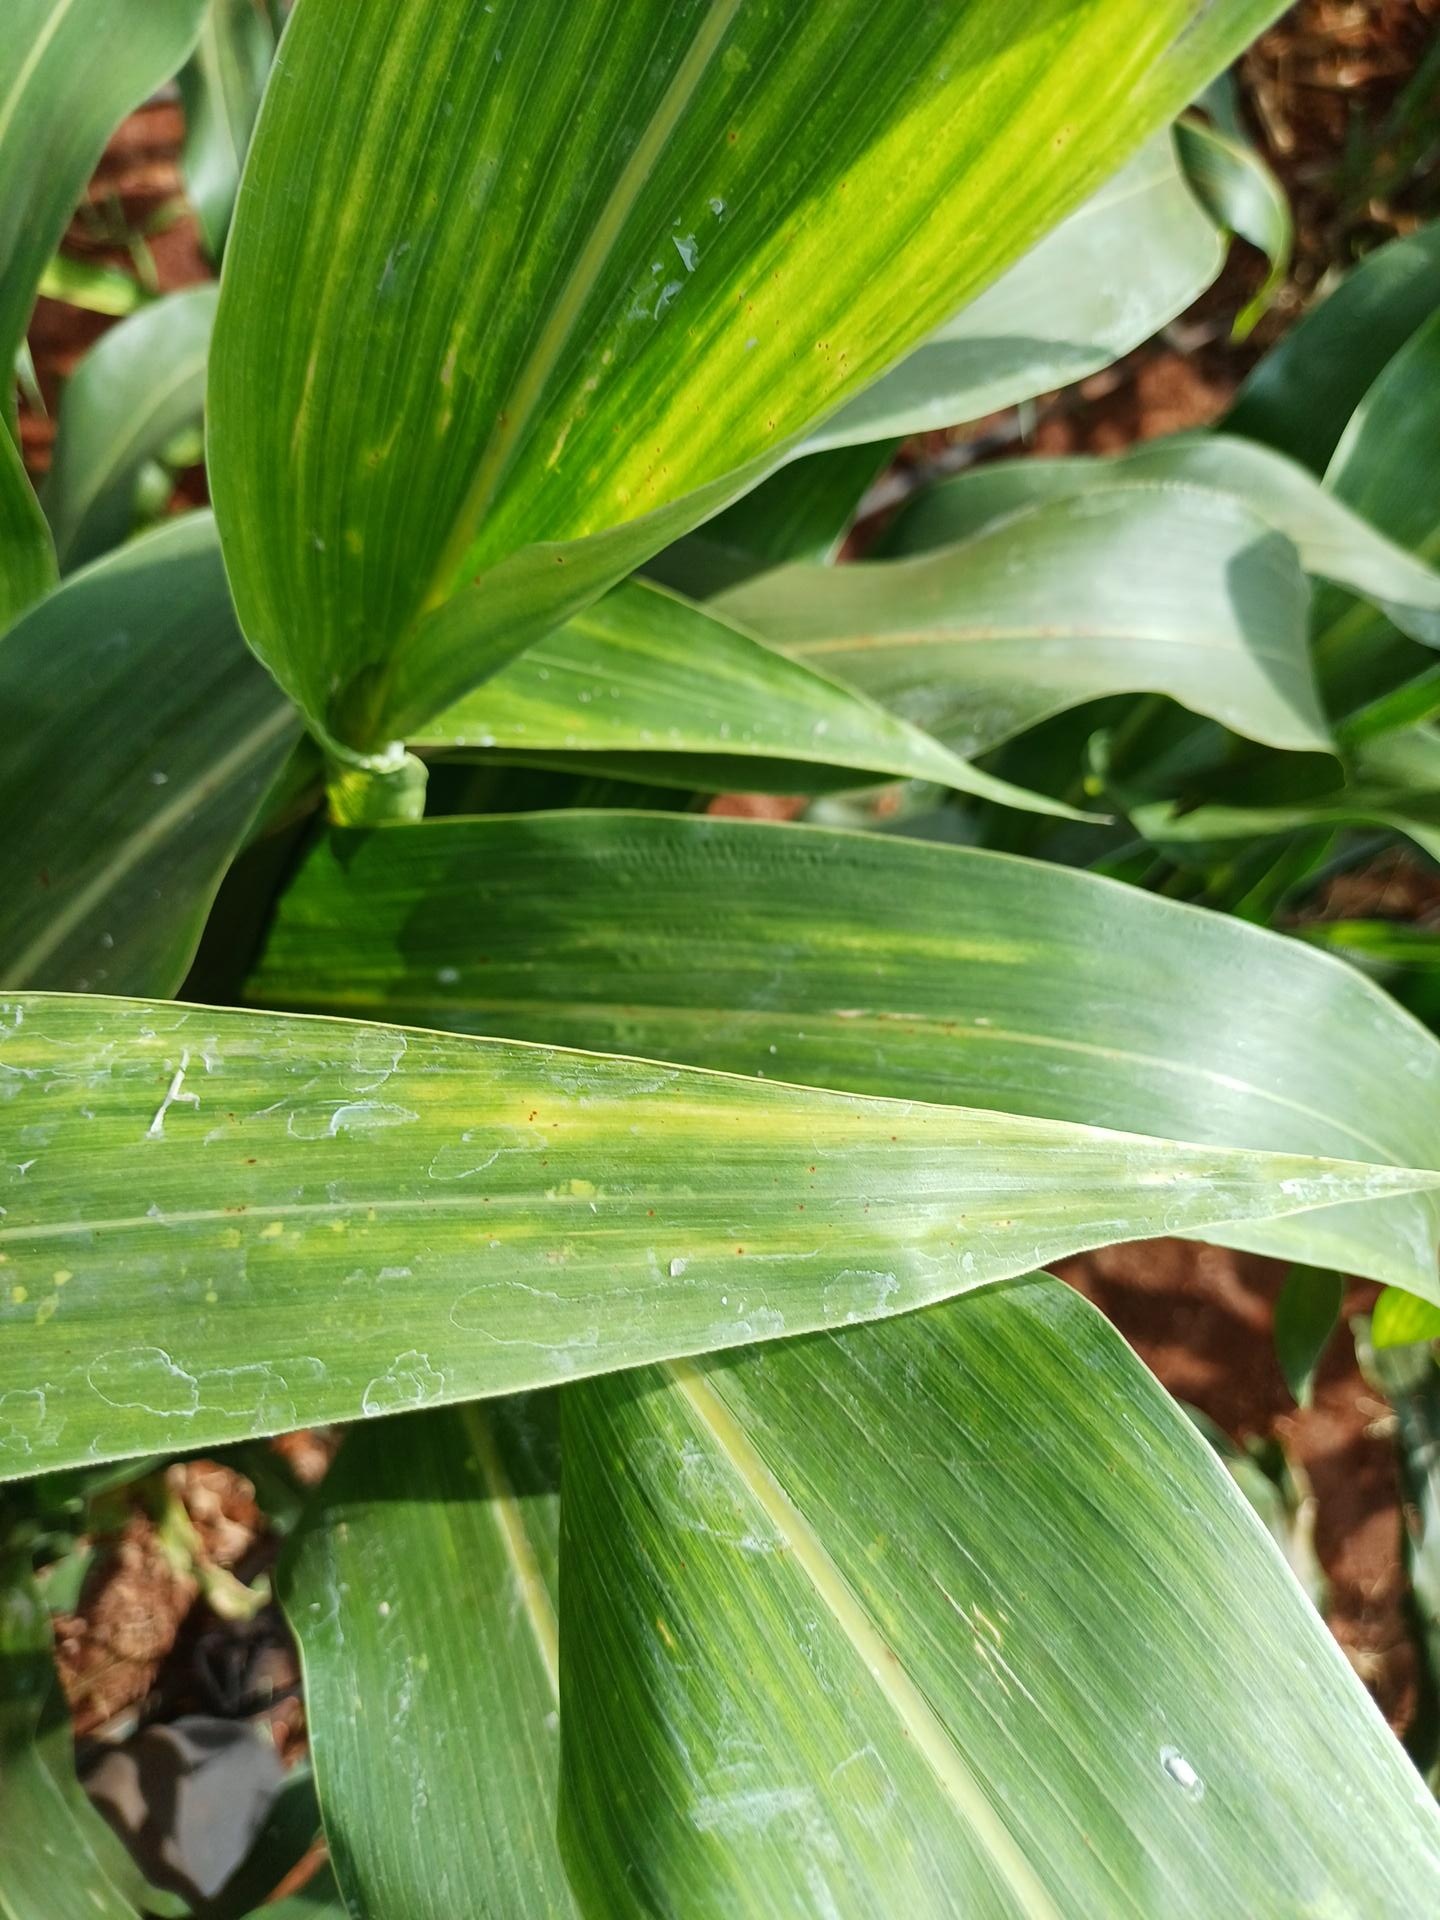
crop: sorghum
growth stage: heading tuber
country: Kenya
